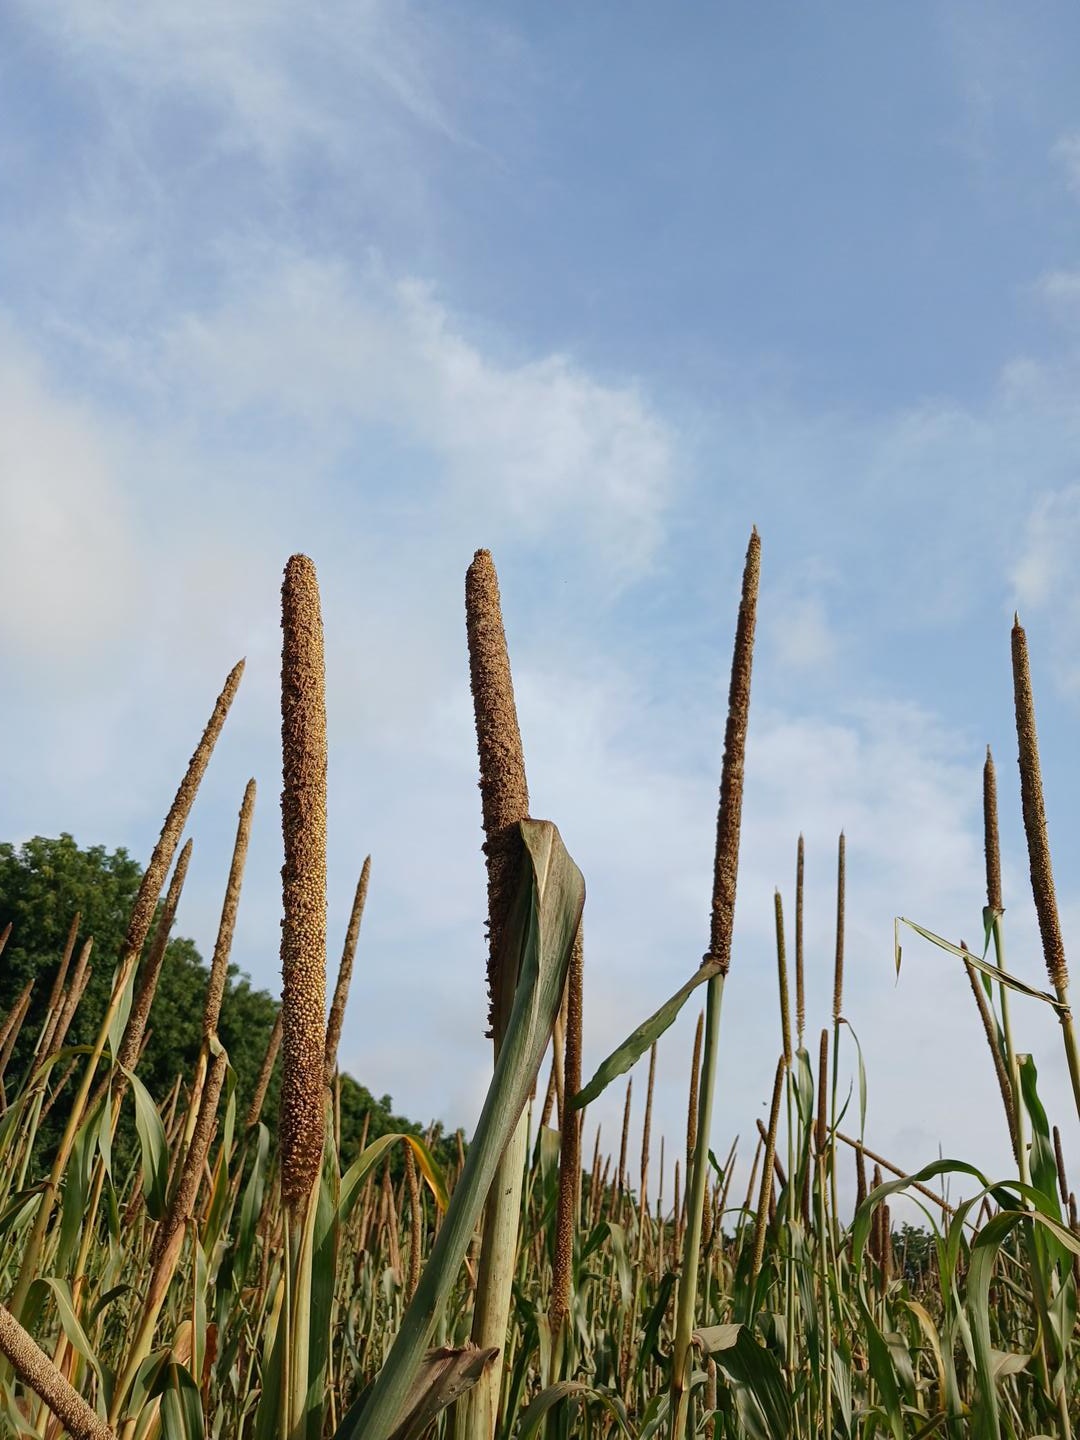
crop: pearl millet
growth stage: maturity
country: Senegal
